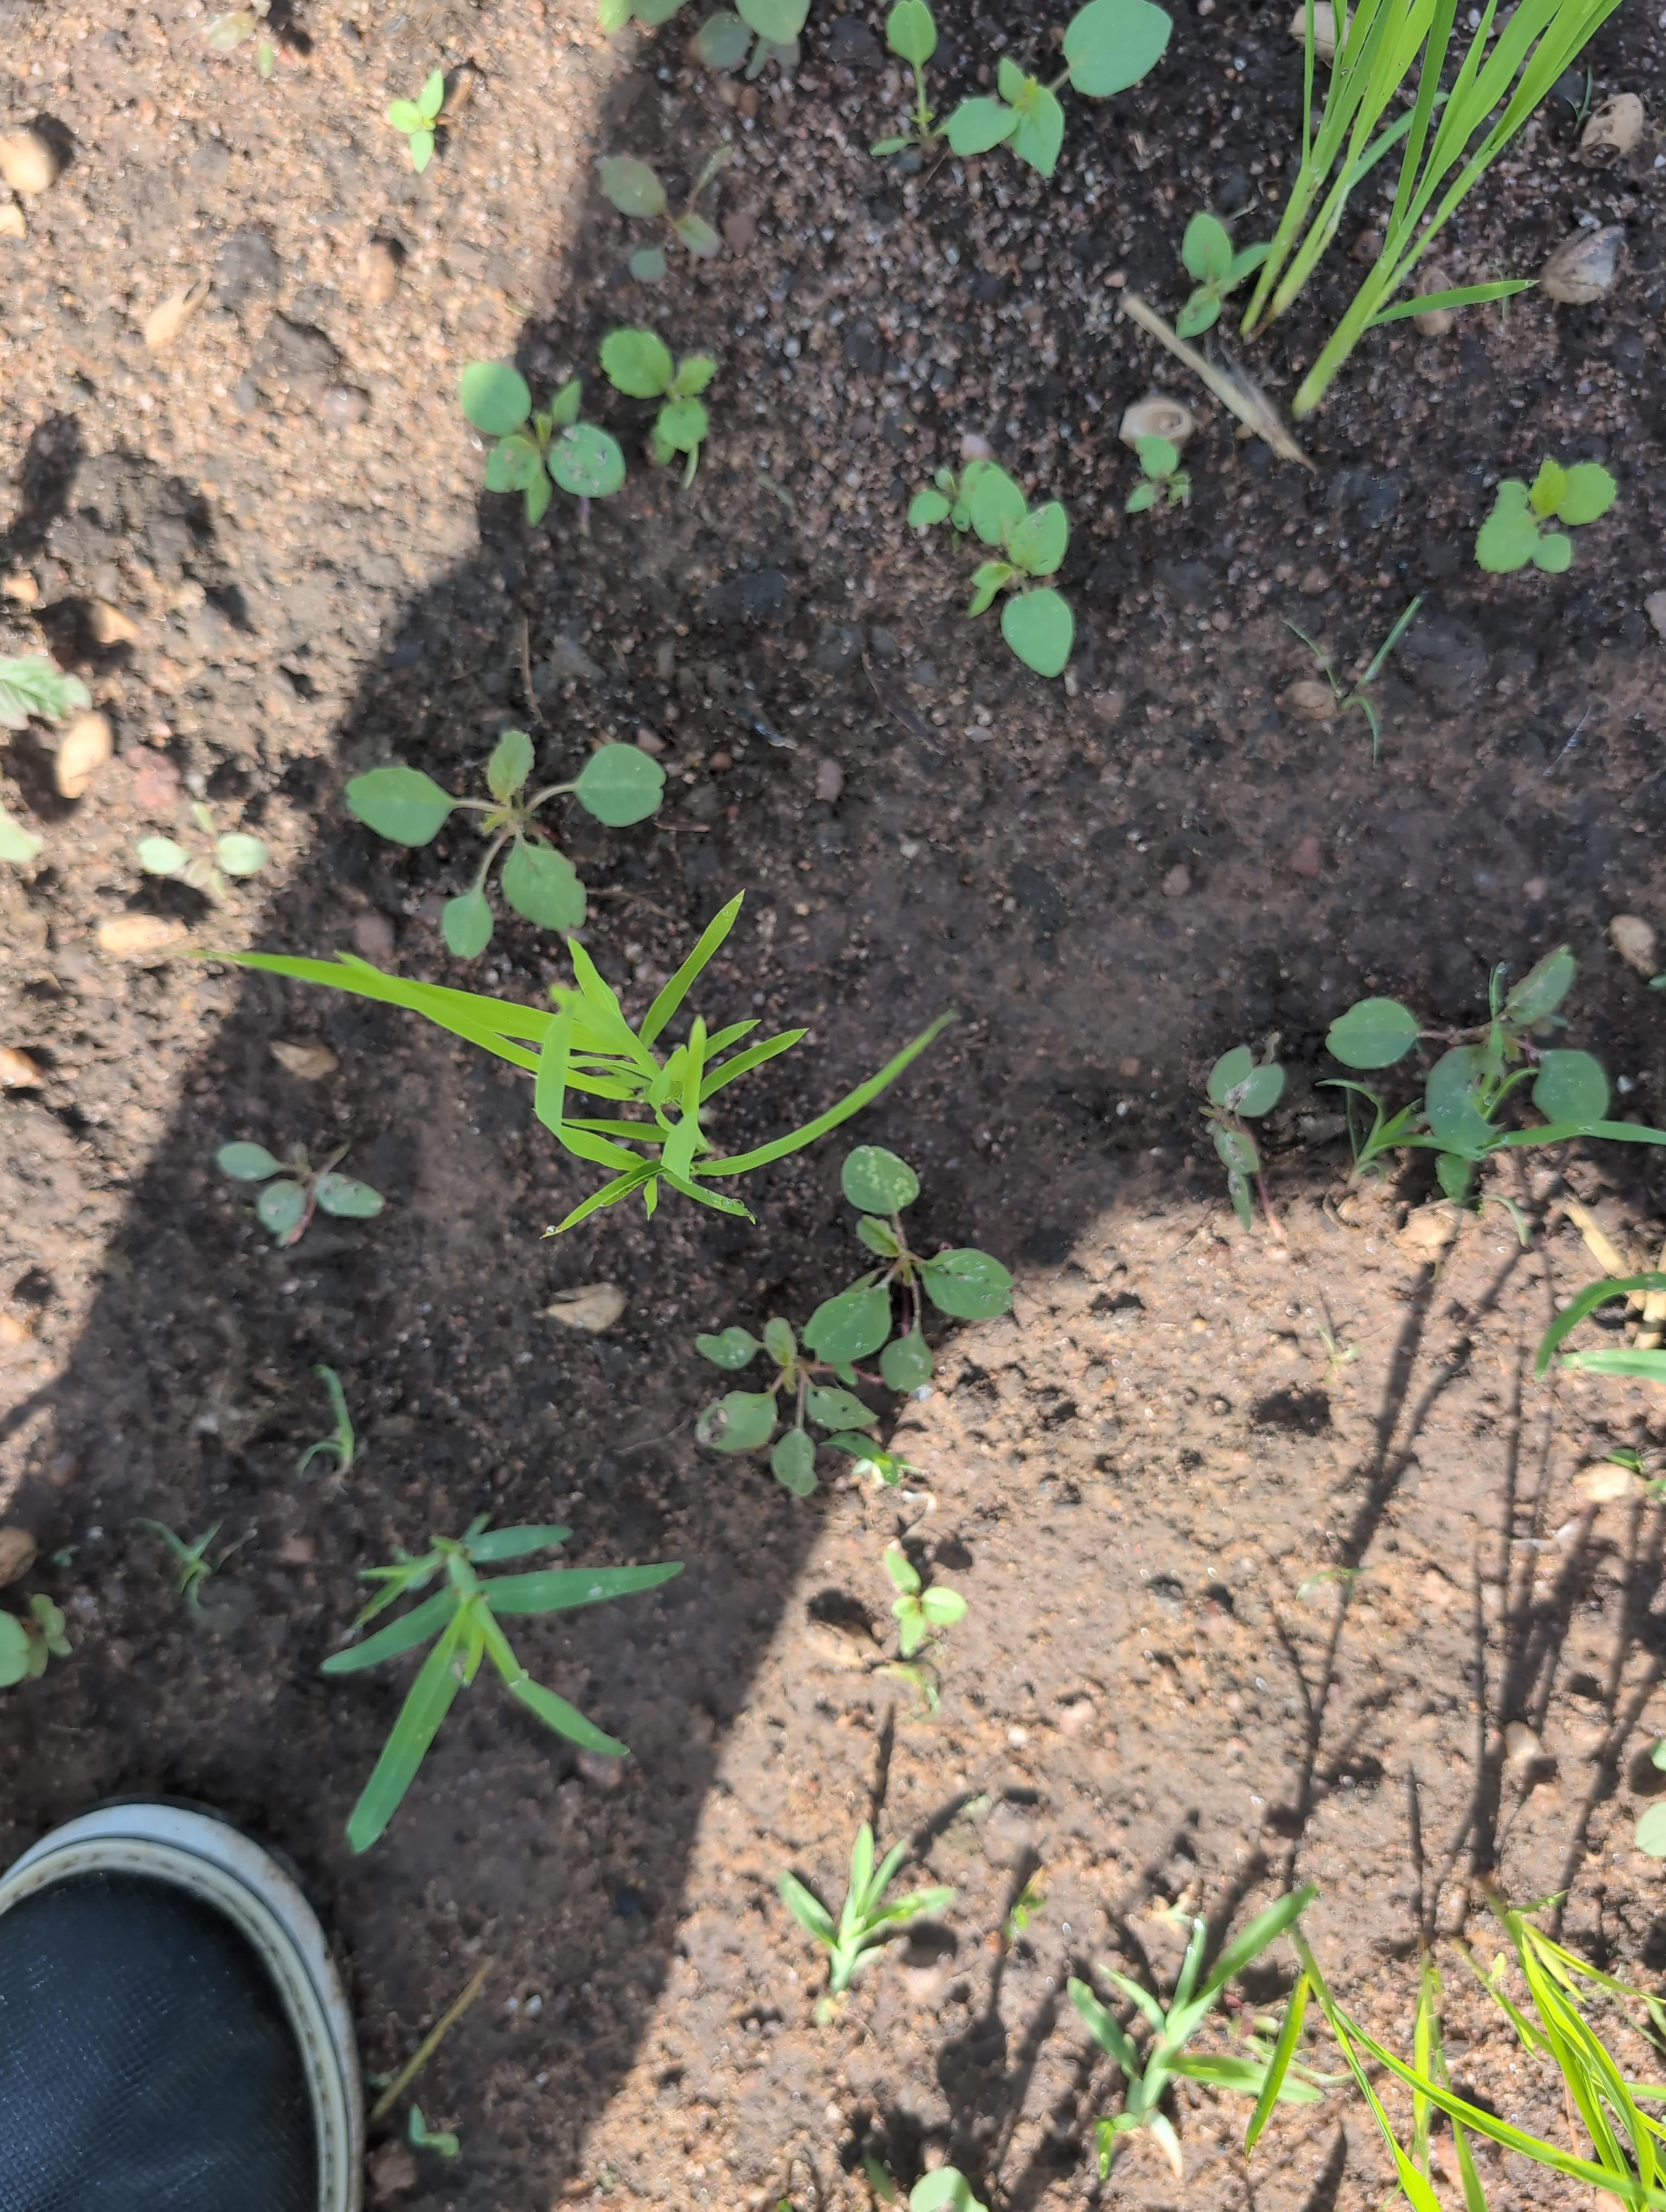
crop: rice
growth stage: establishment seedling
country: Côte d'Ivoire
